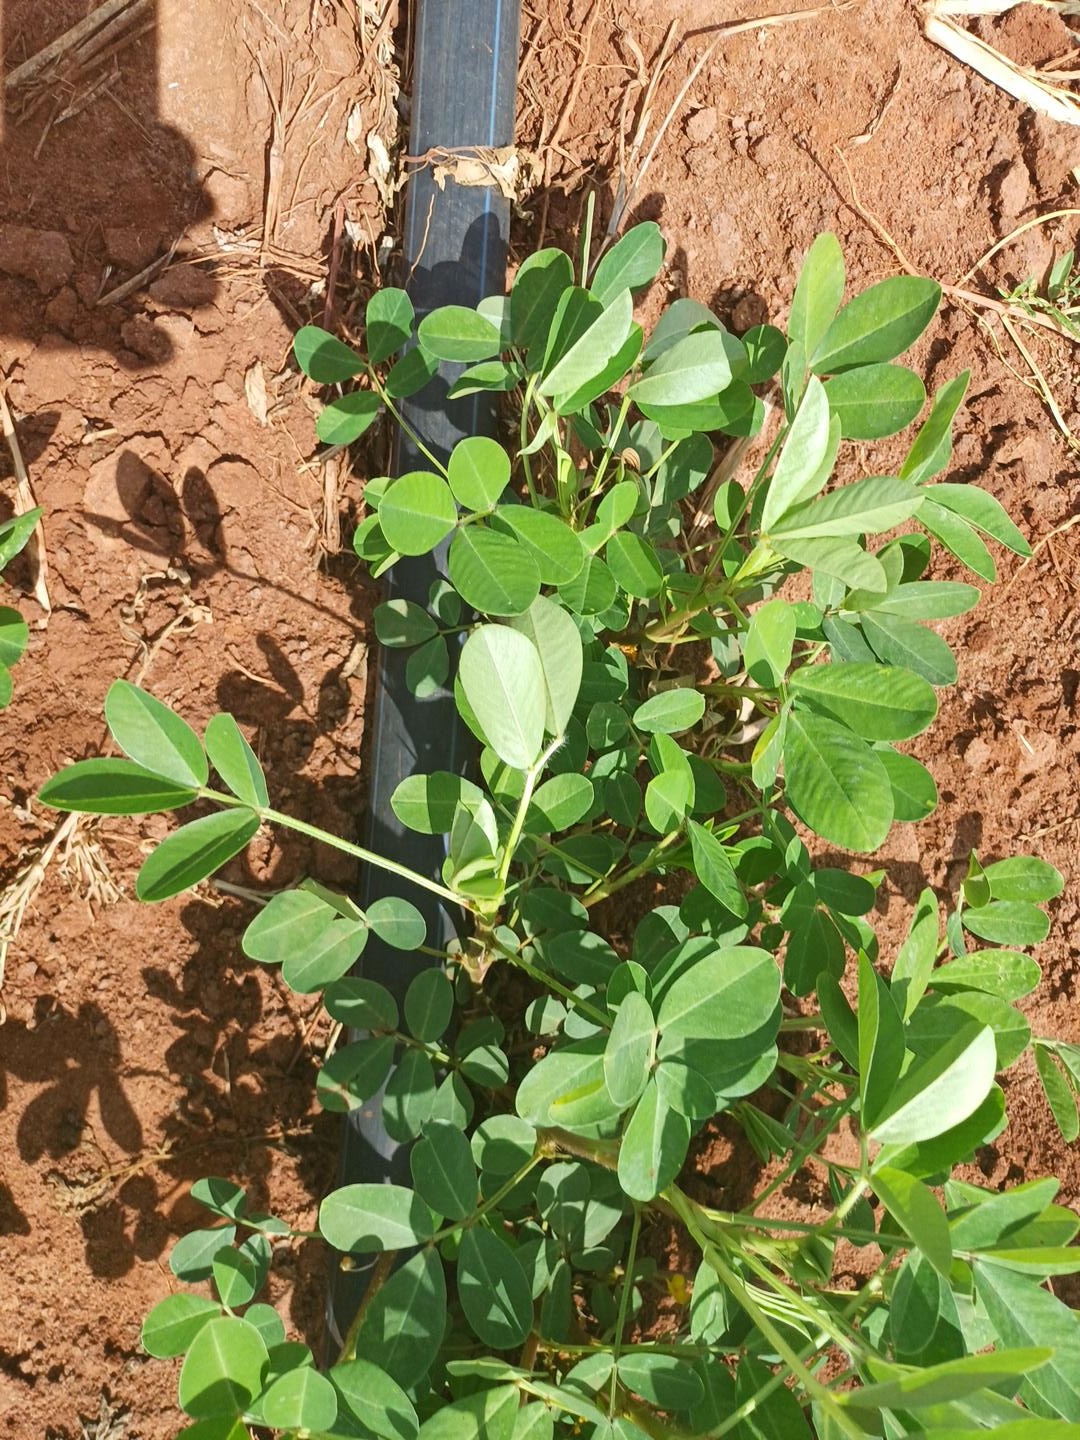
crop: groundnut
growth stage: flowering
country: Kenya
